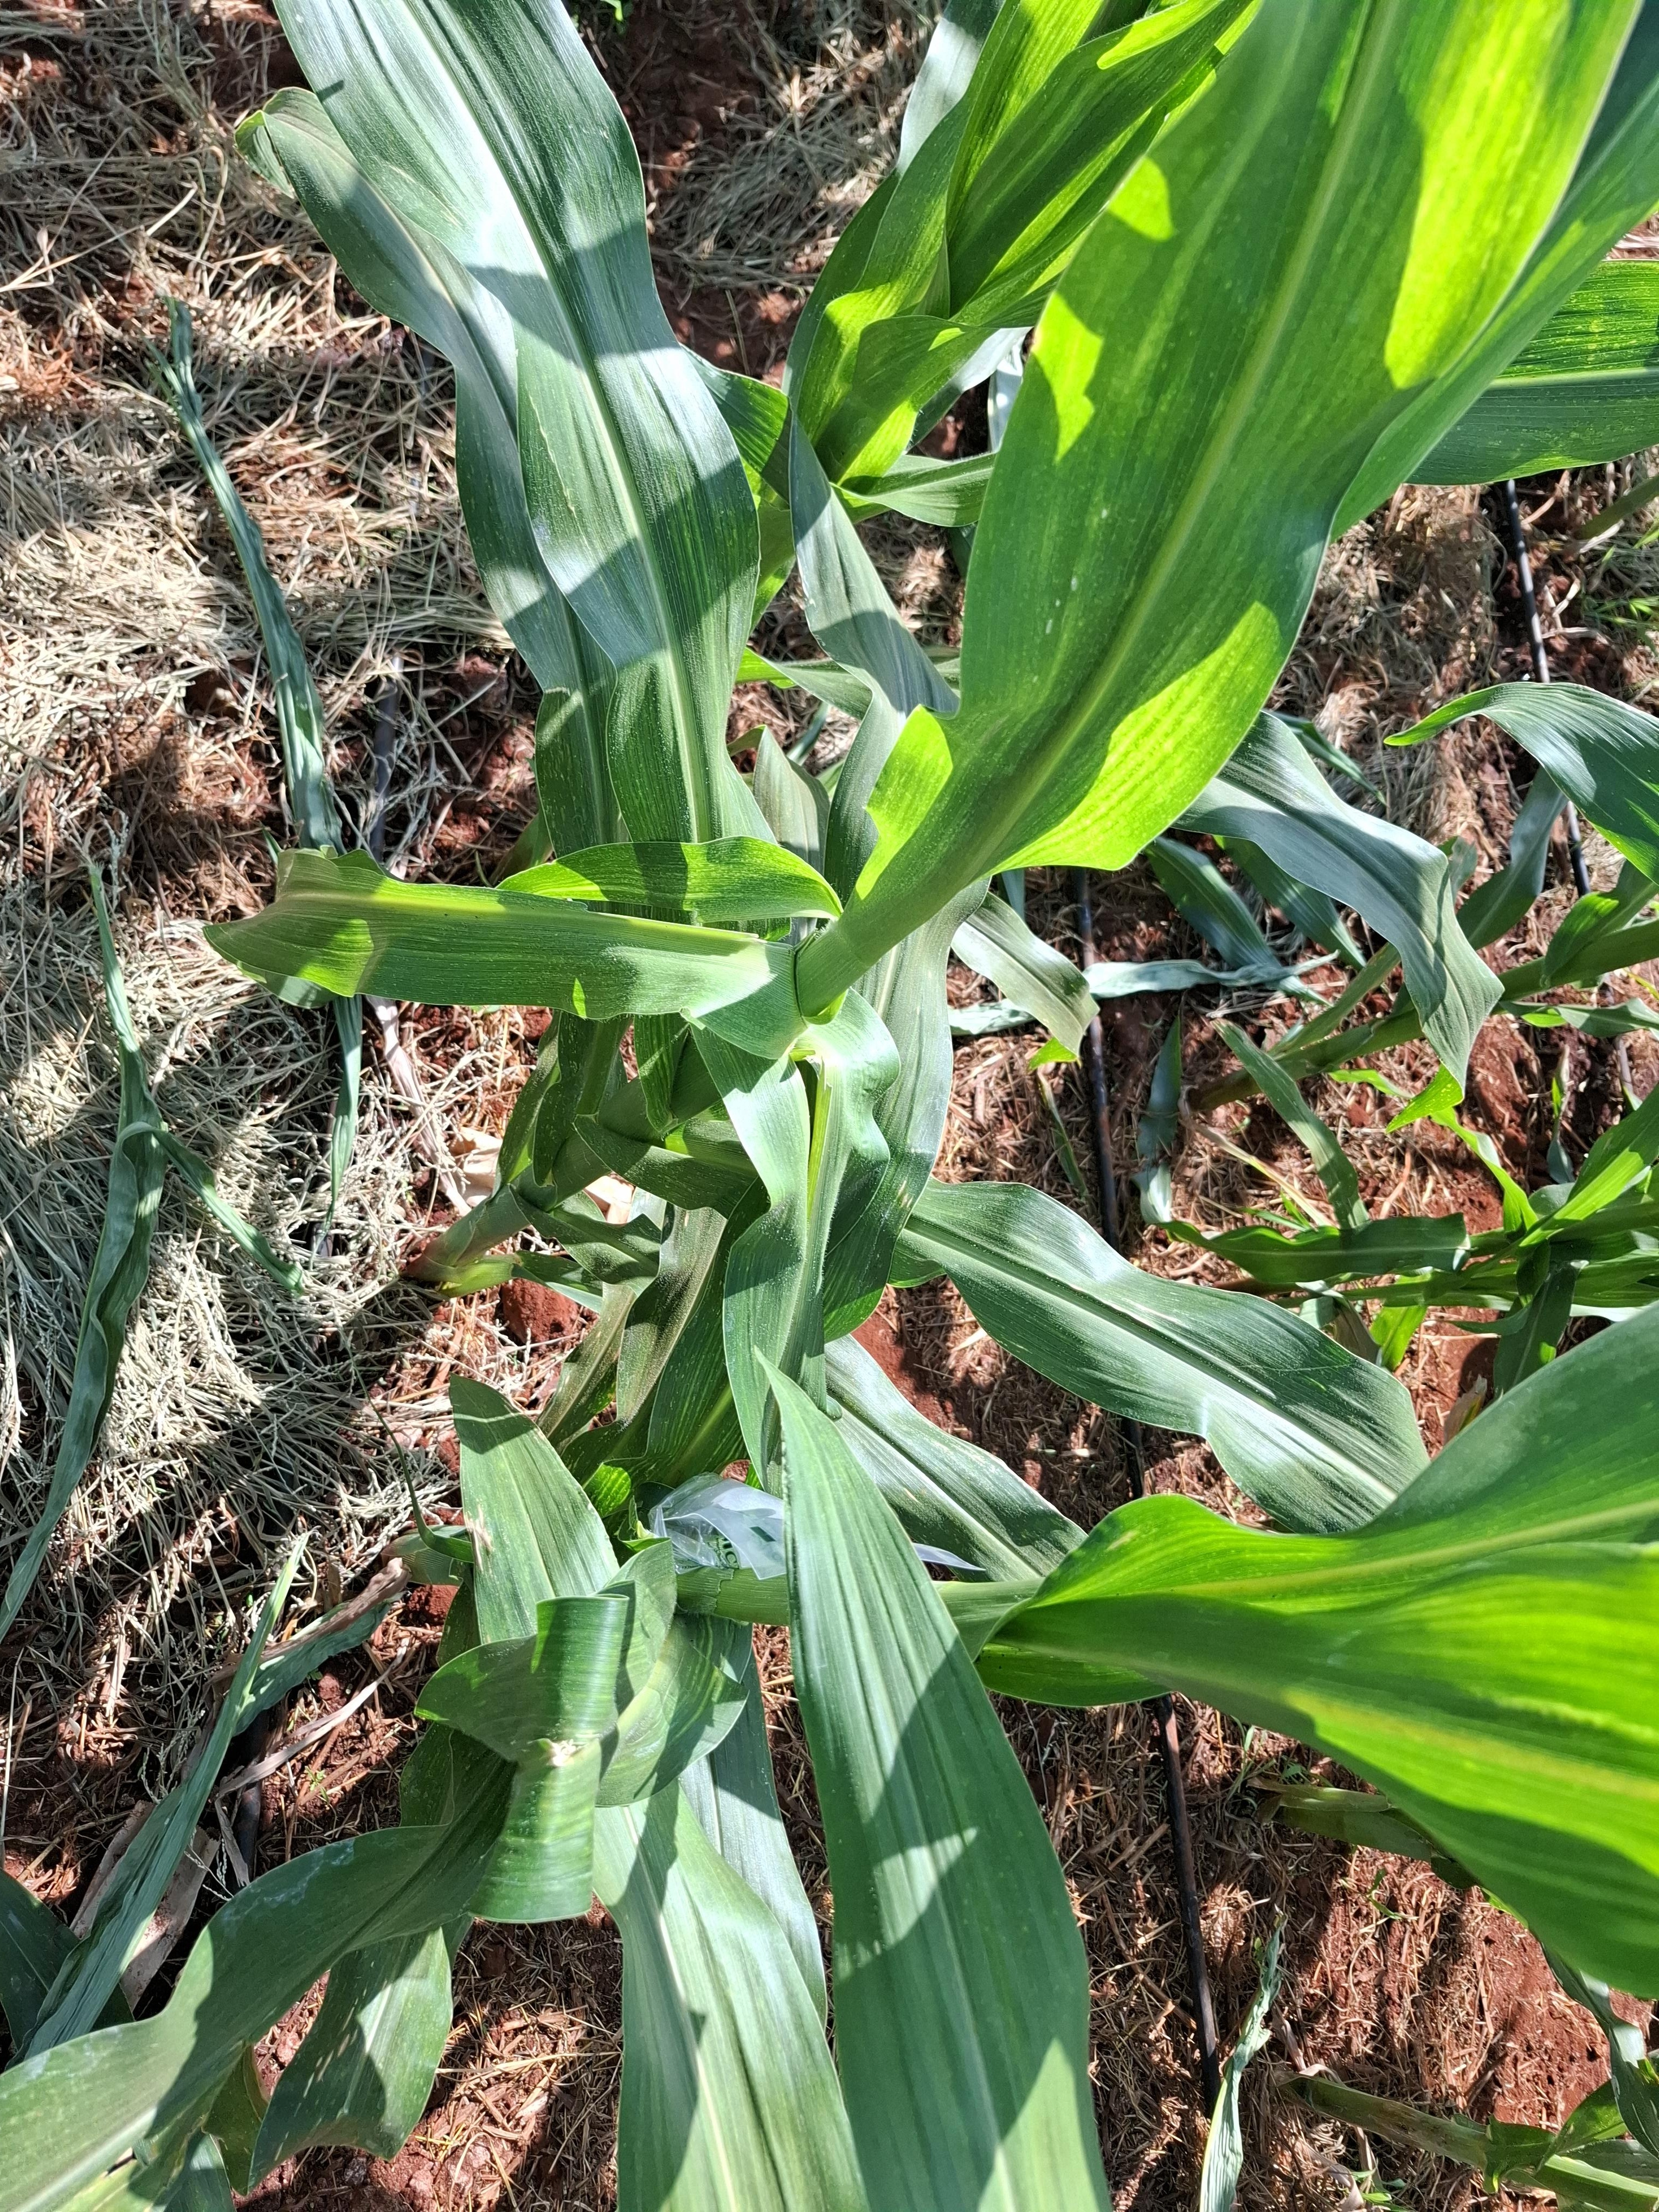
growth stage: vegetative
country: Kenya
